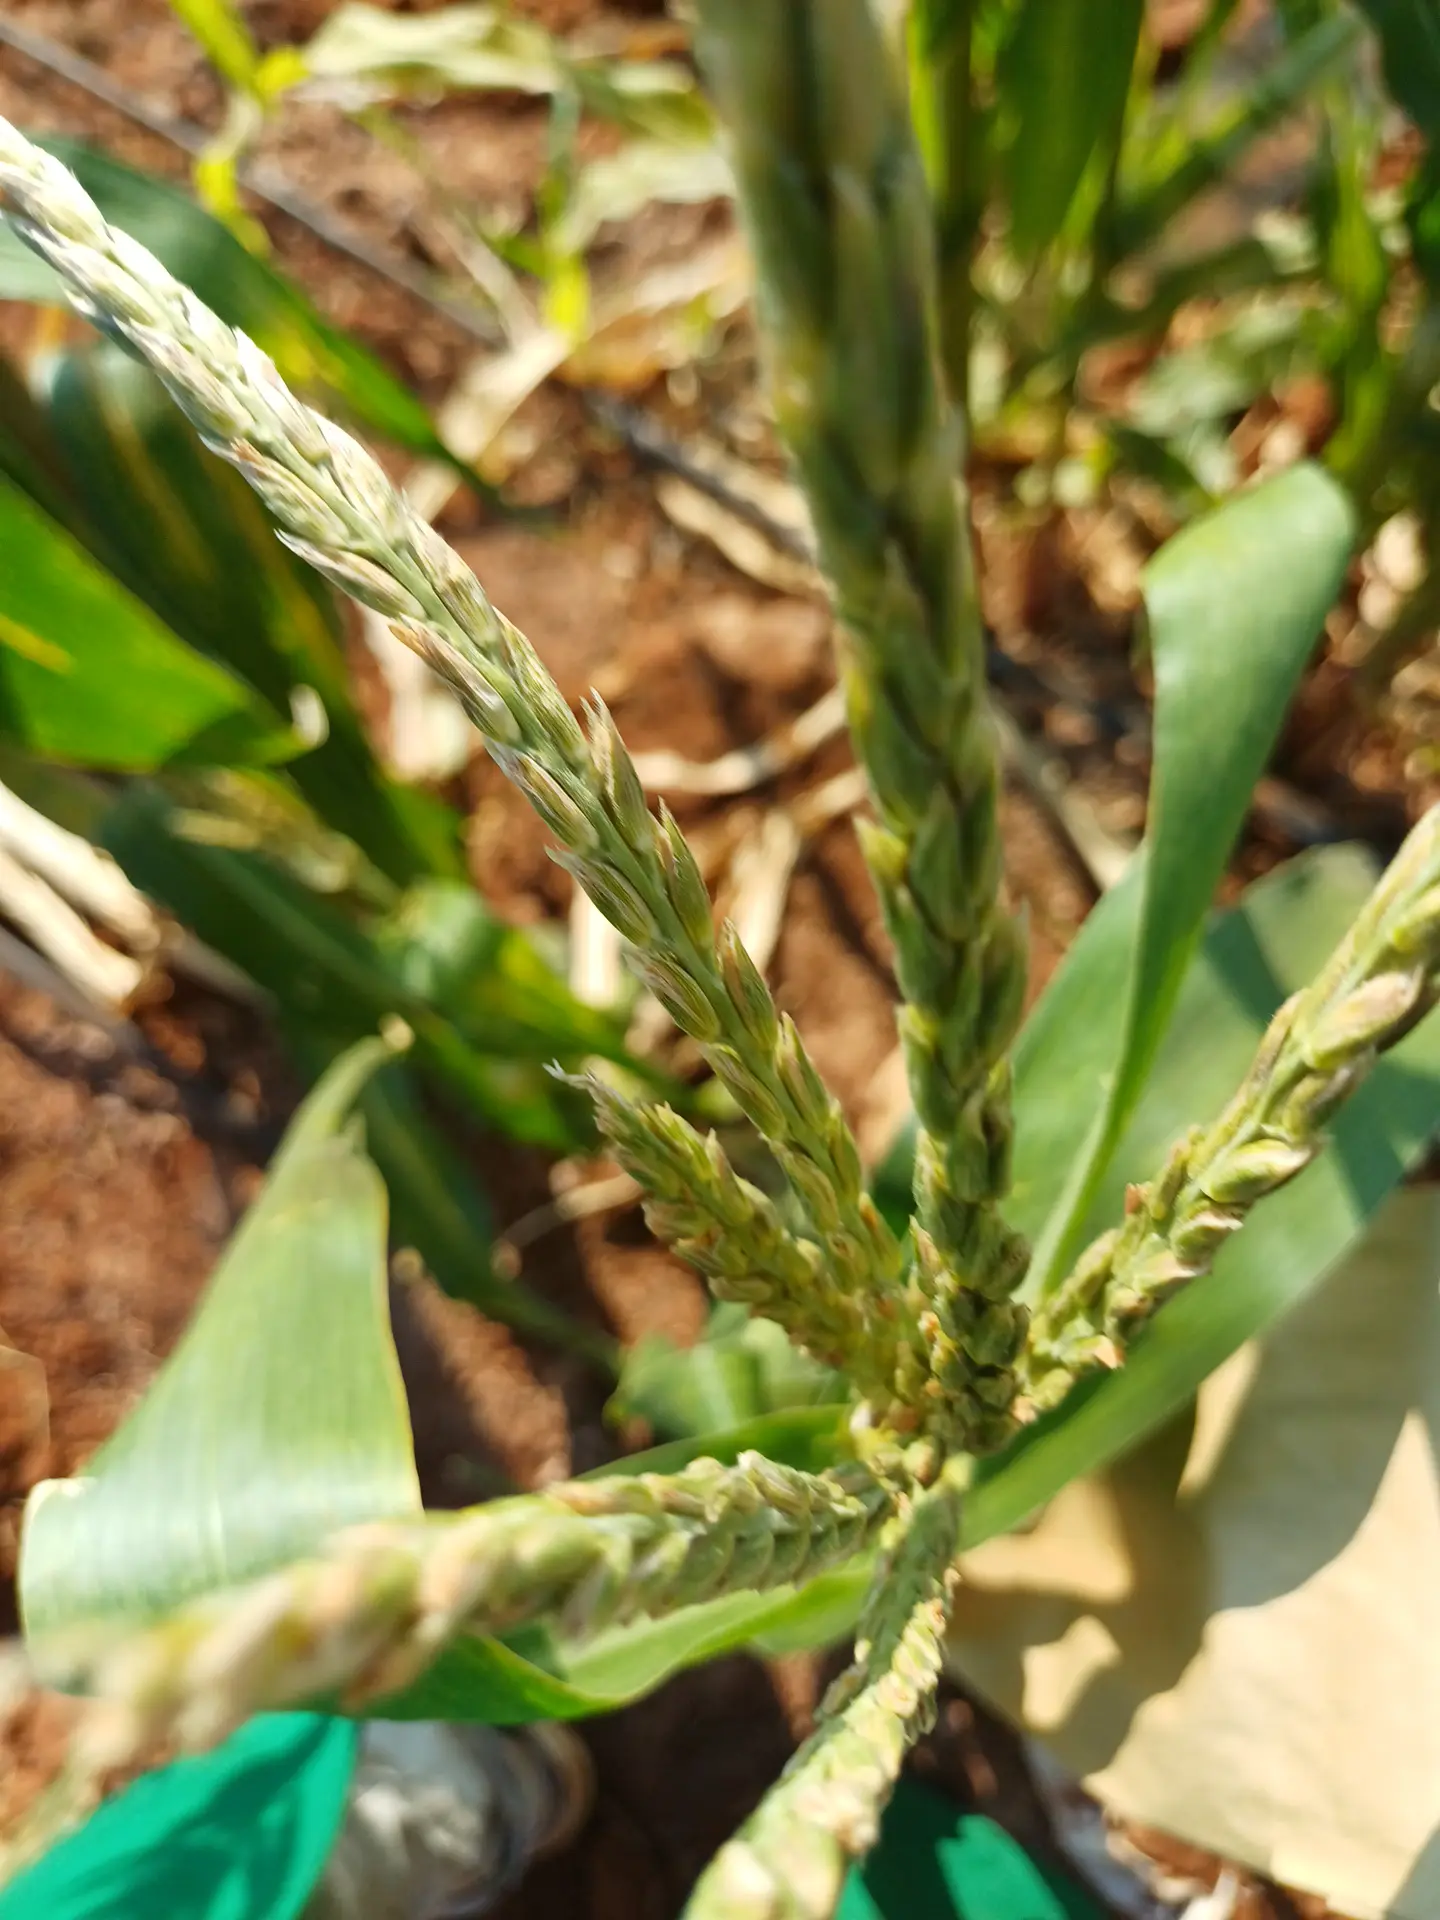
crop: maize
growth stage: flowering
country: Kenya
